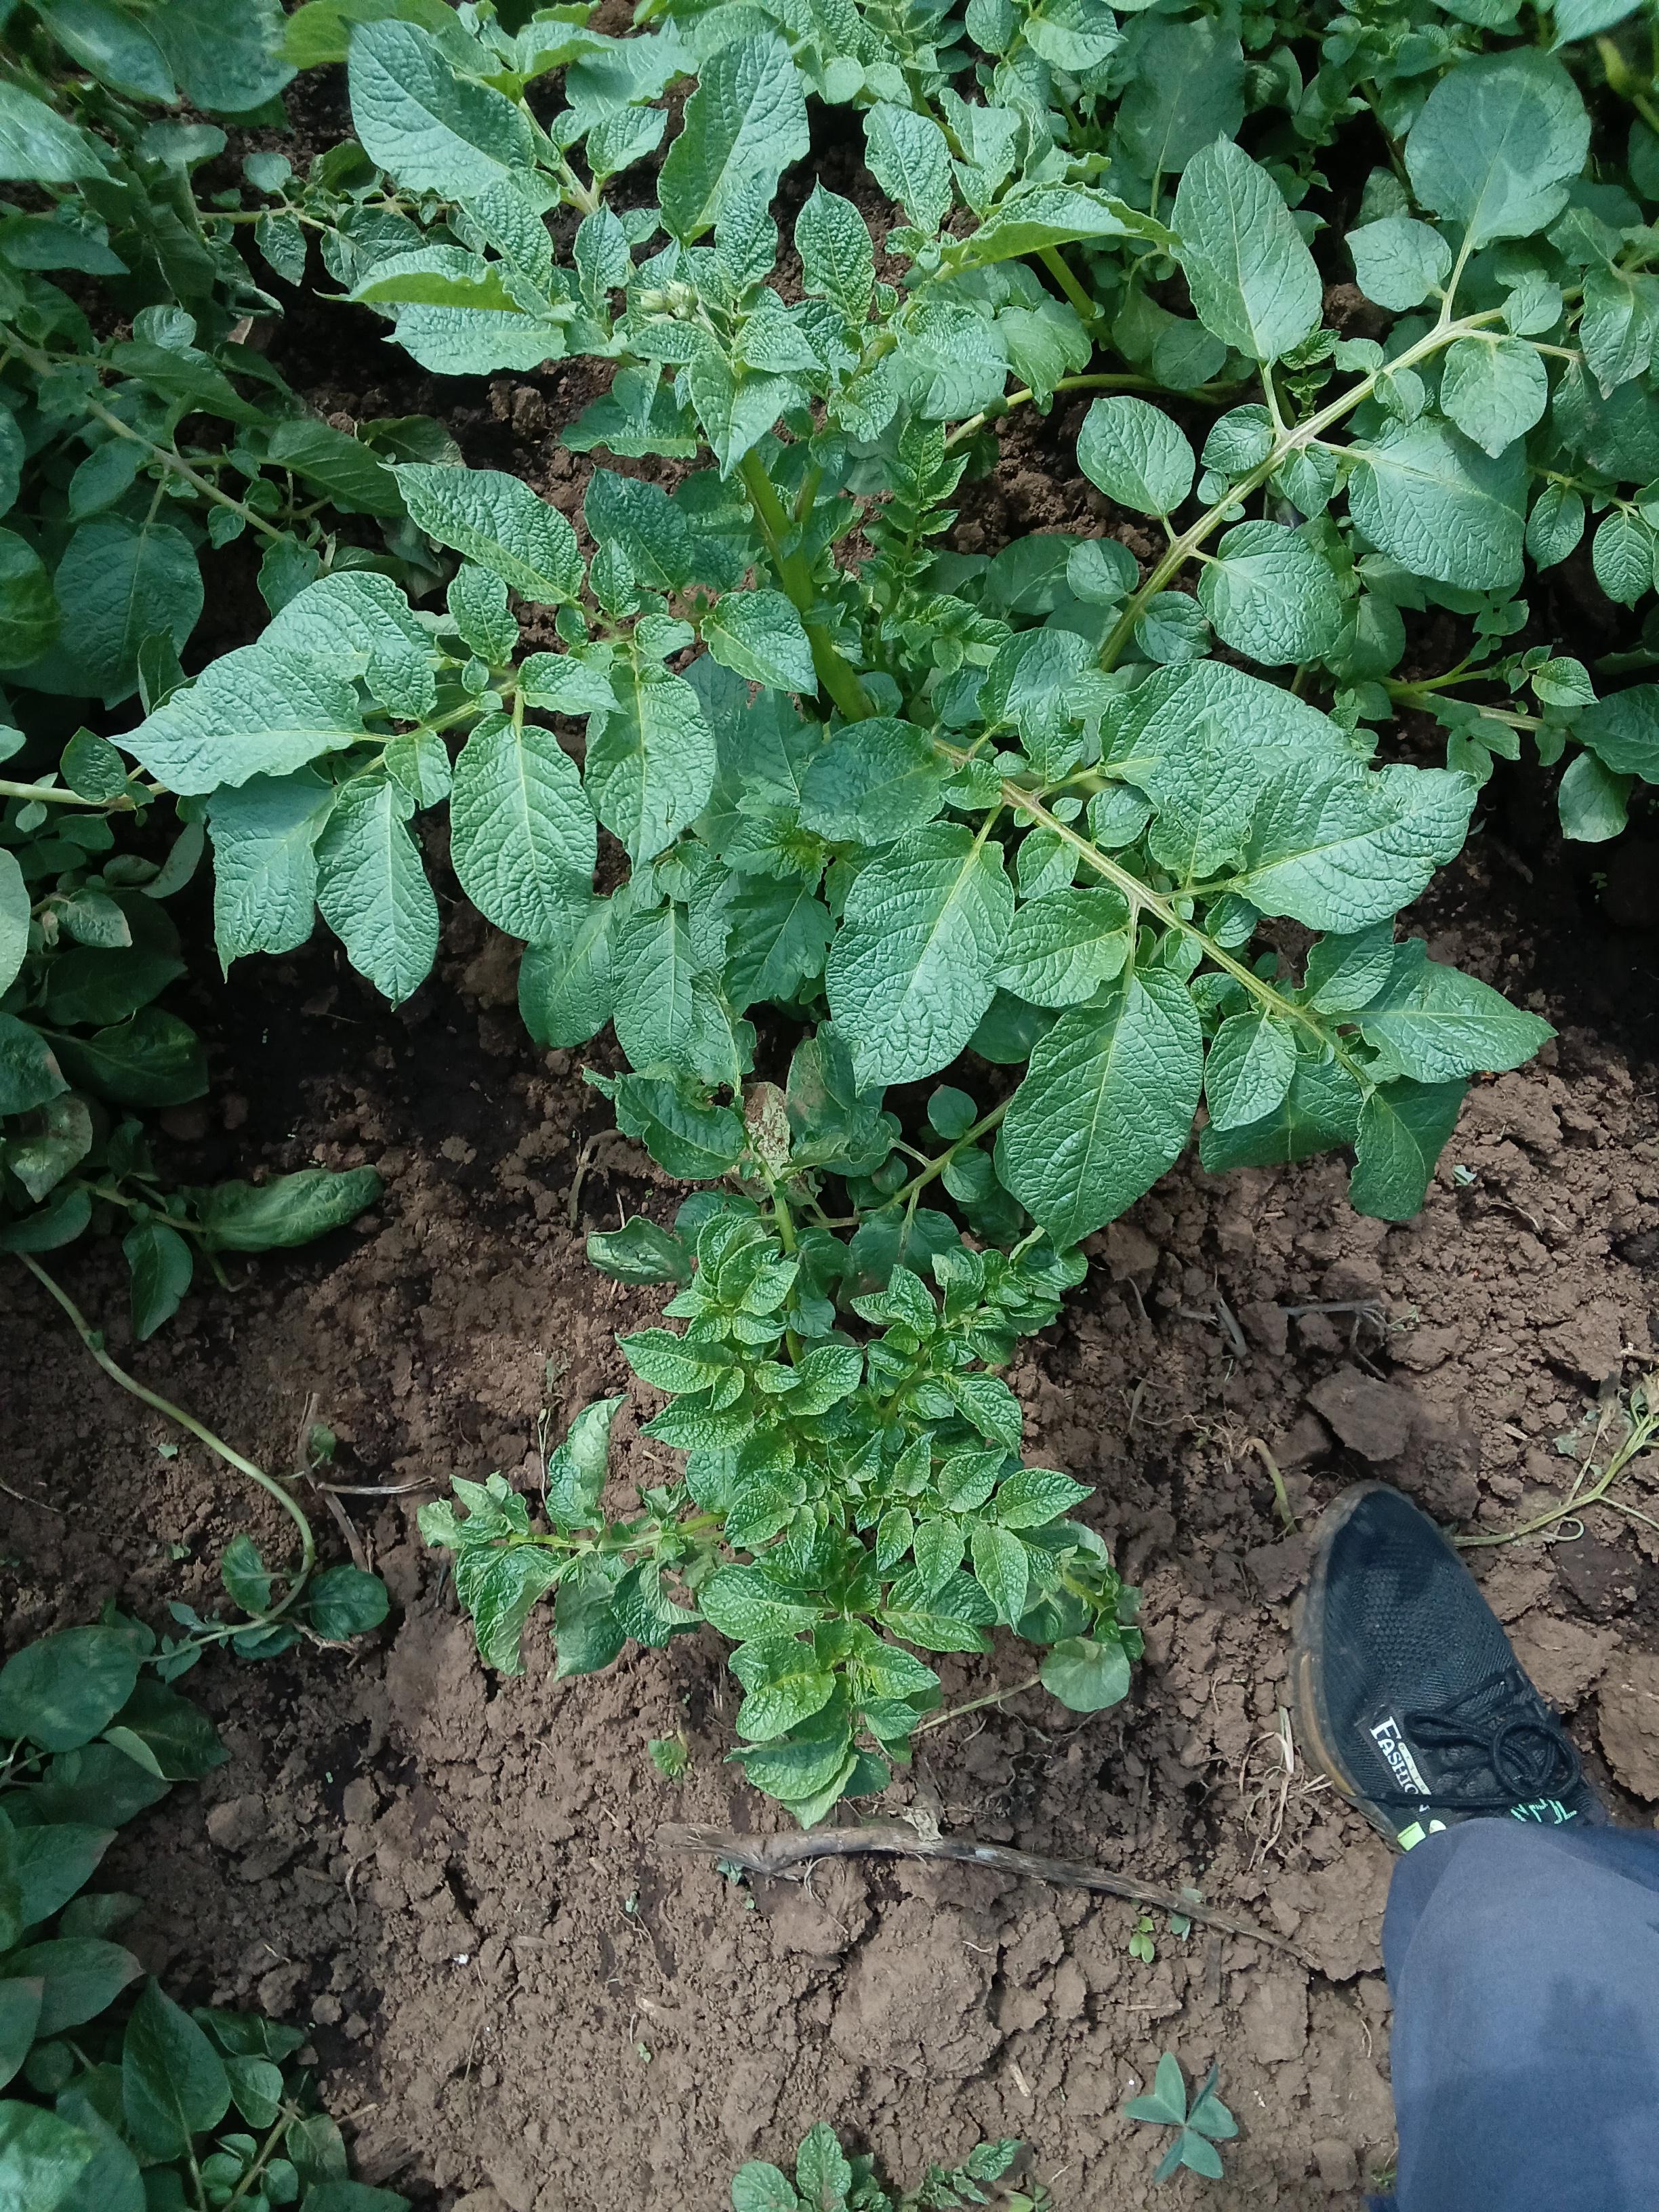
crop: potato
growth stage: vegetative
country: Kenya
